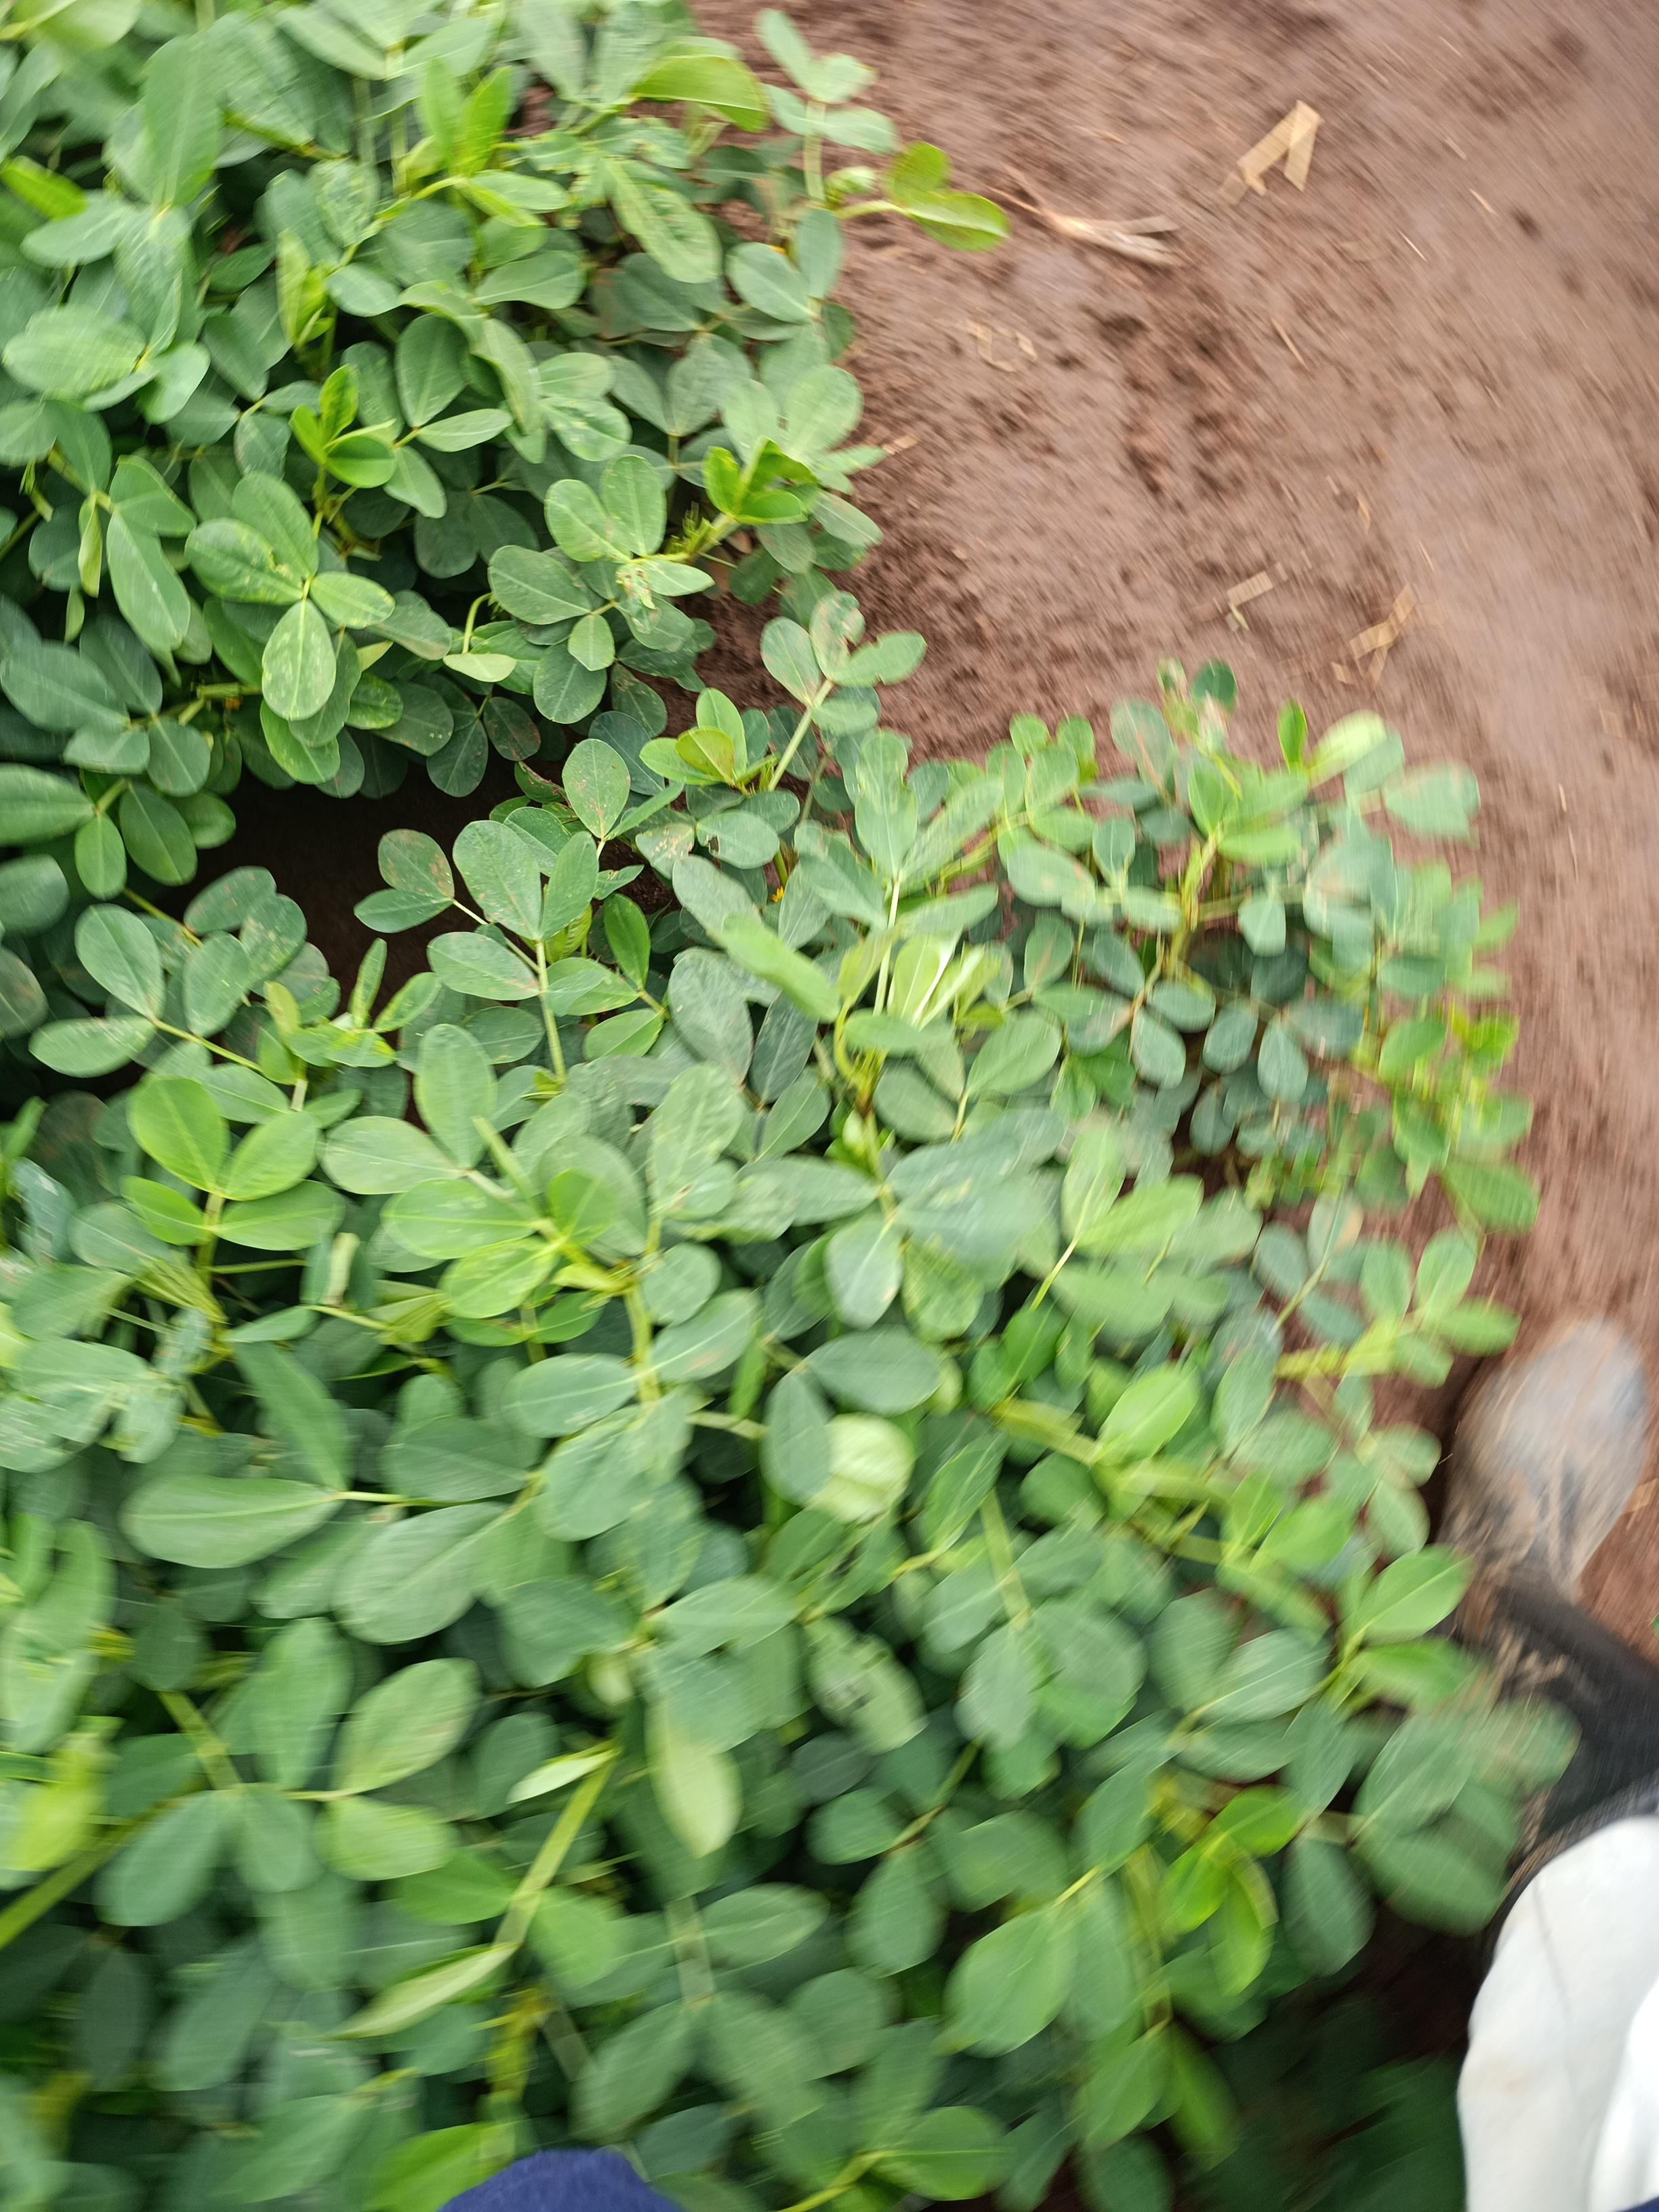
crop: groundnut
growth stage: flowering
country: Kenya
